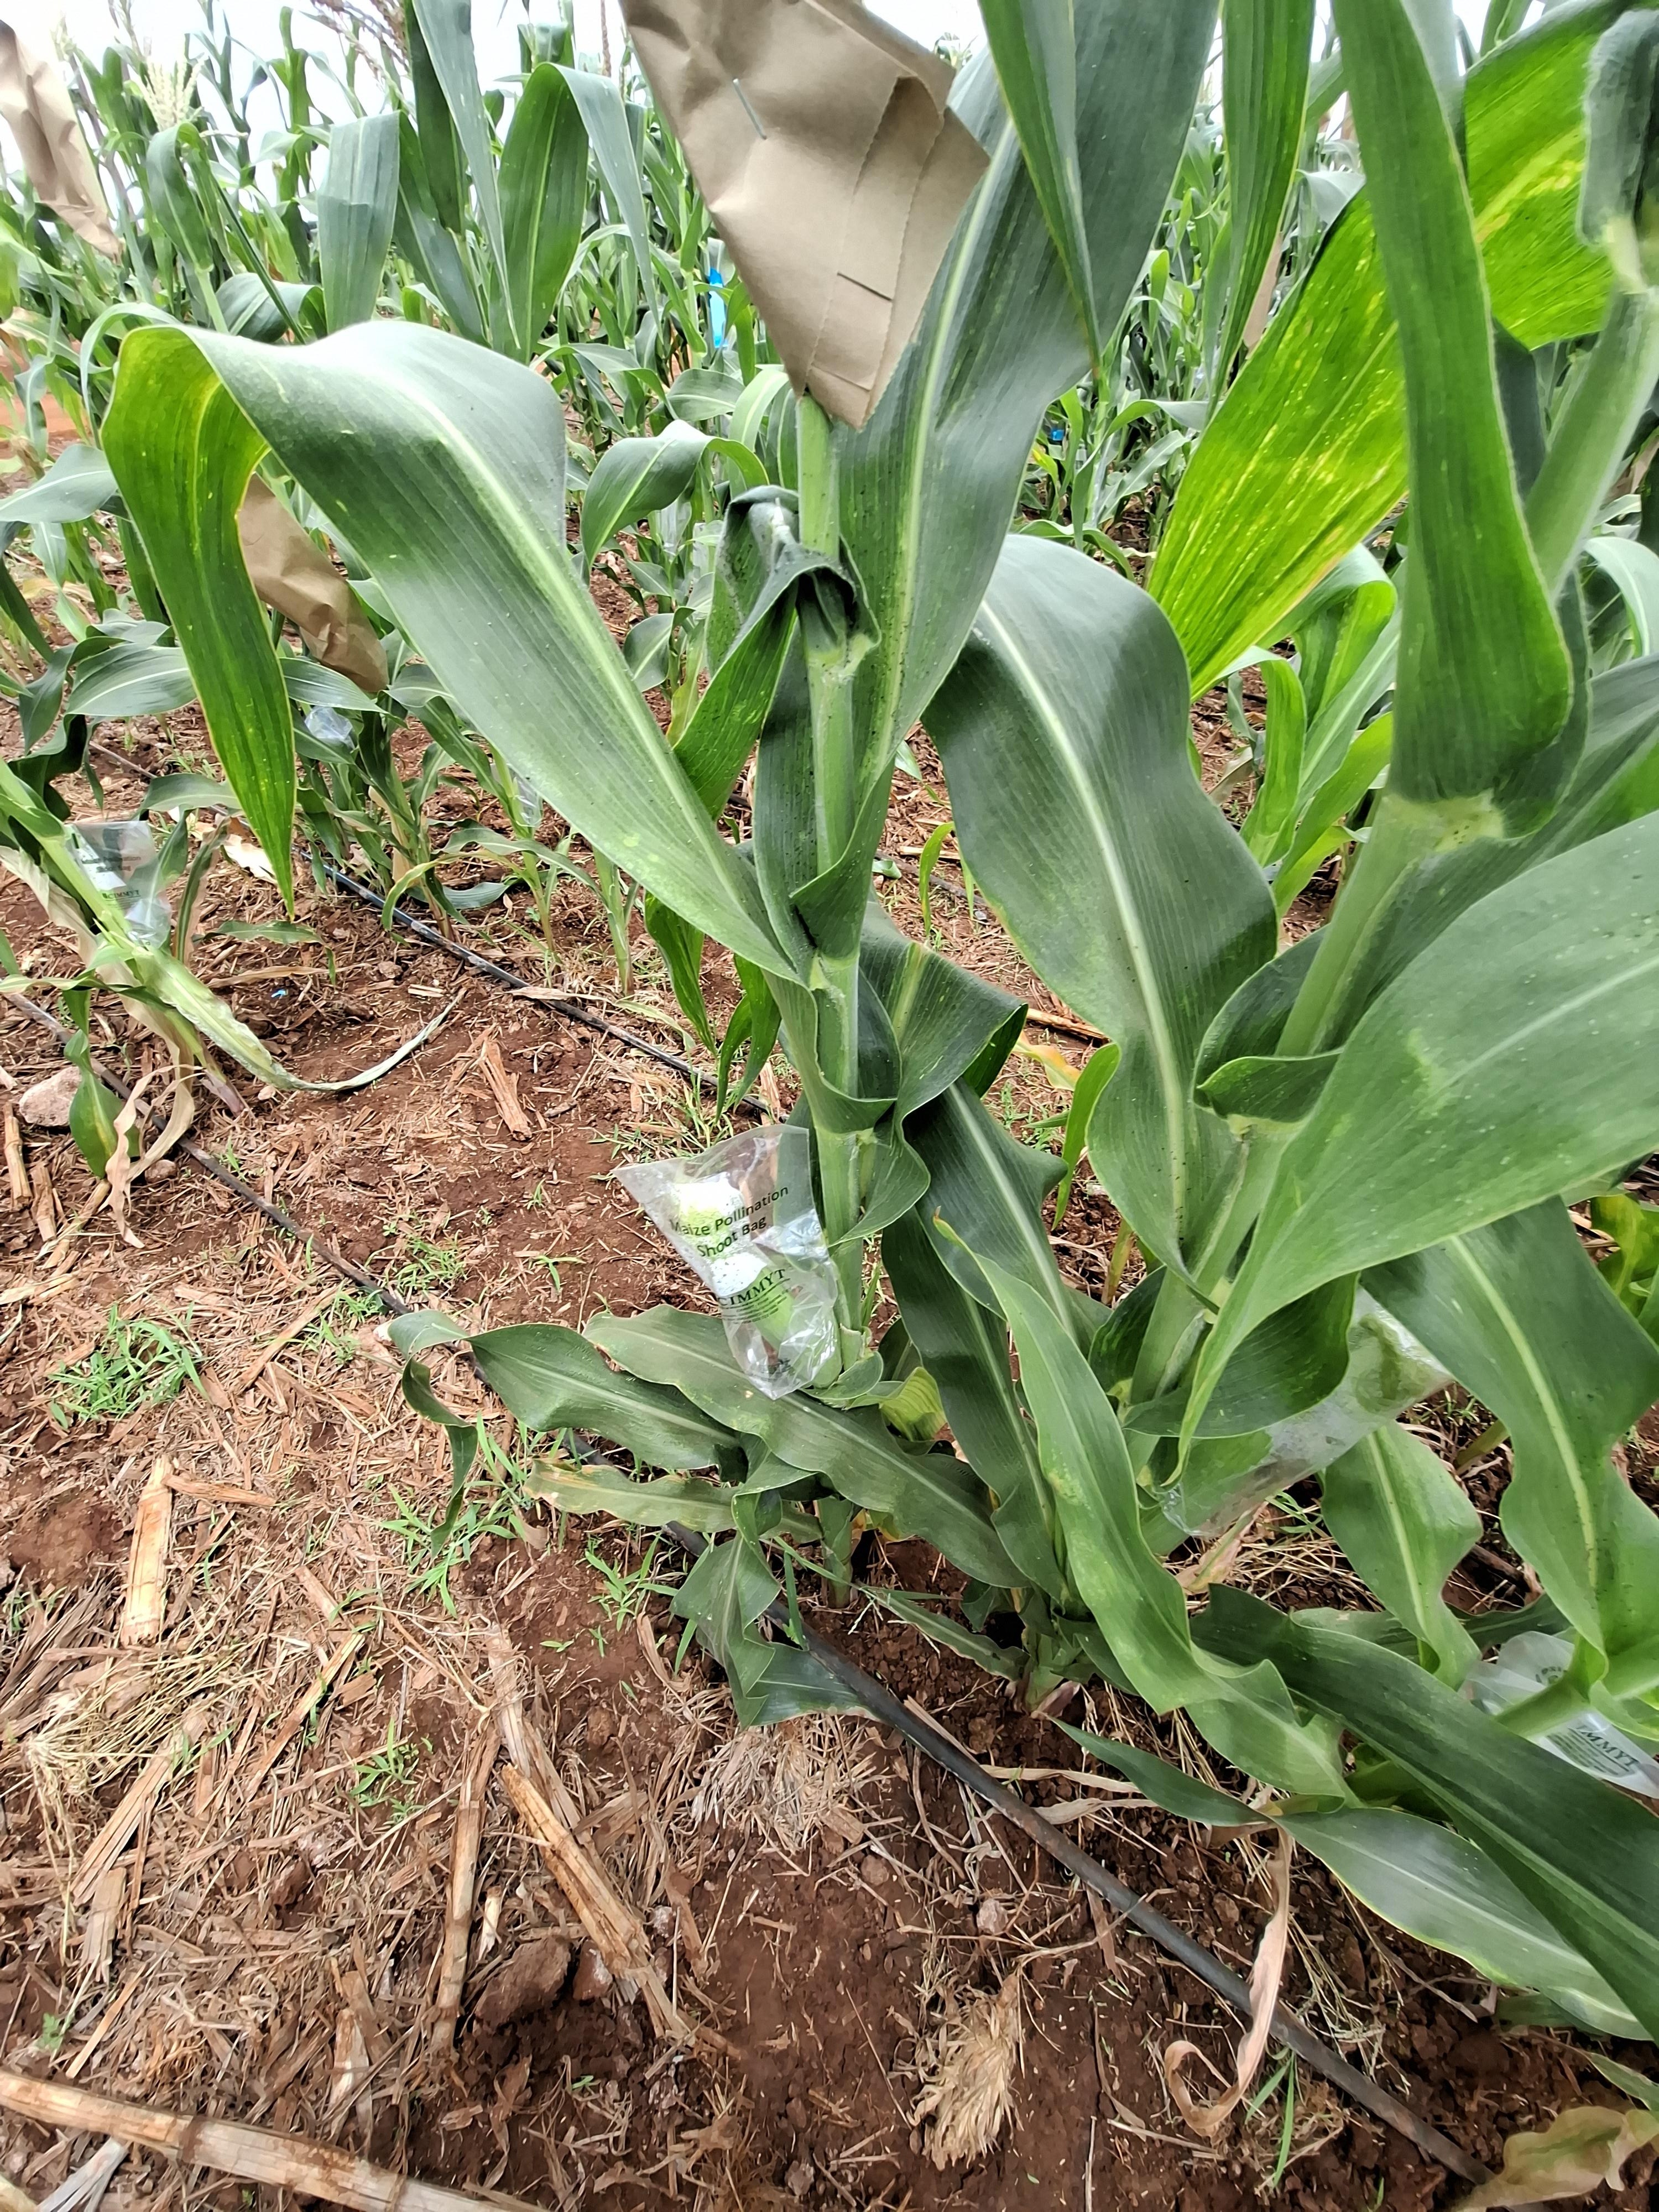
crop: maize
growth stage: flowering
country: Kenya
